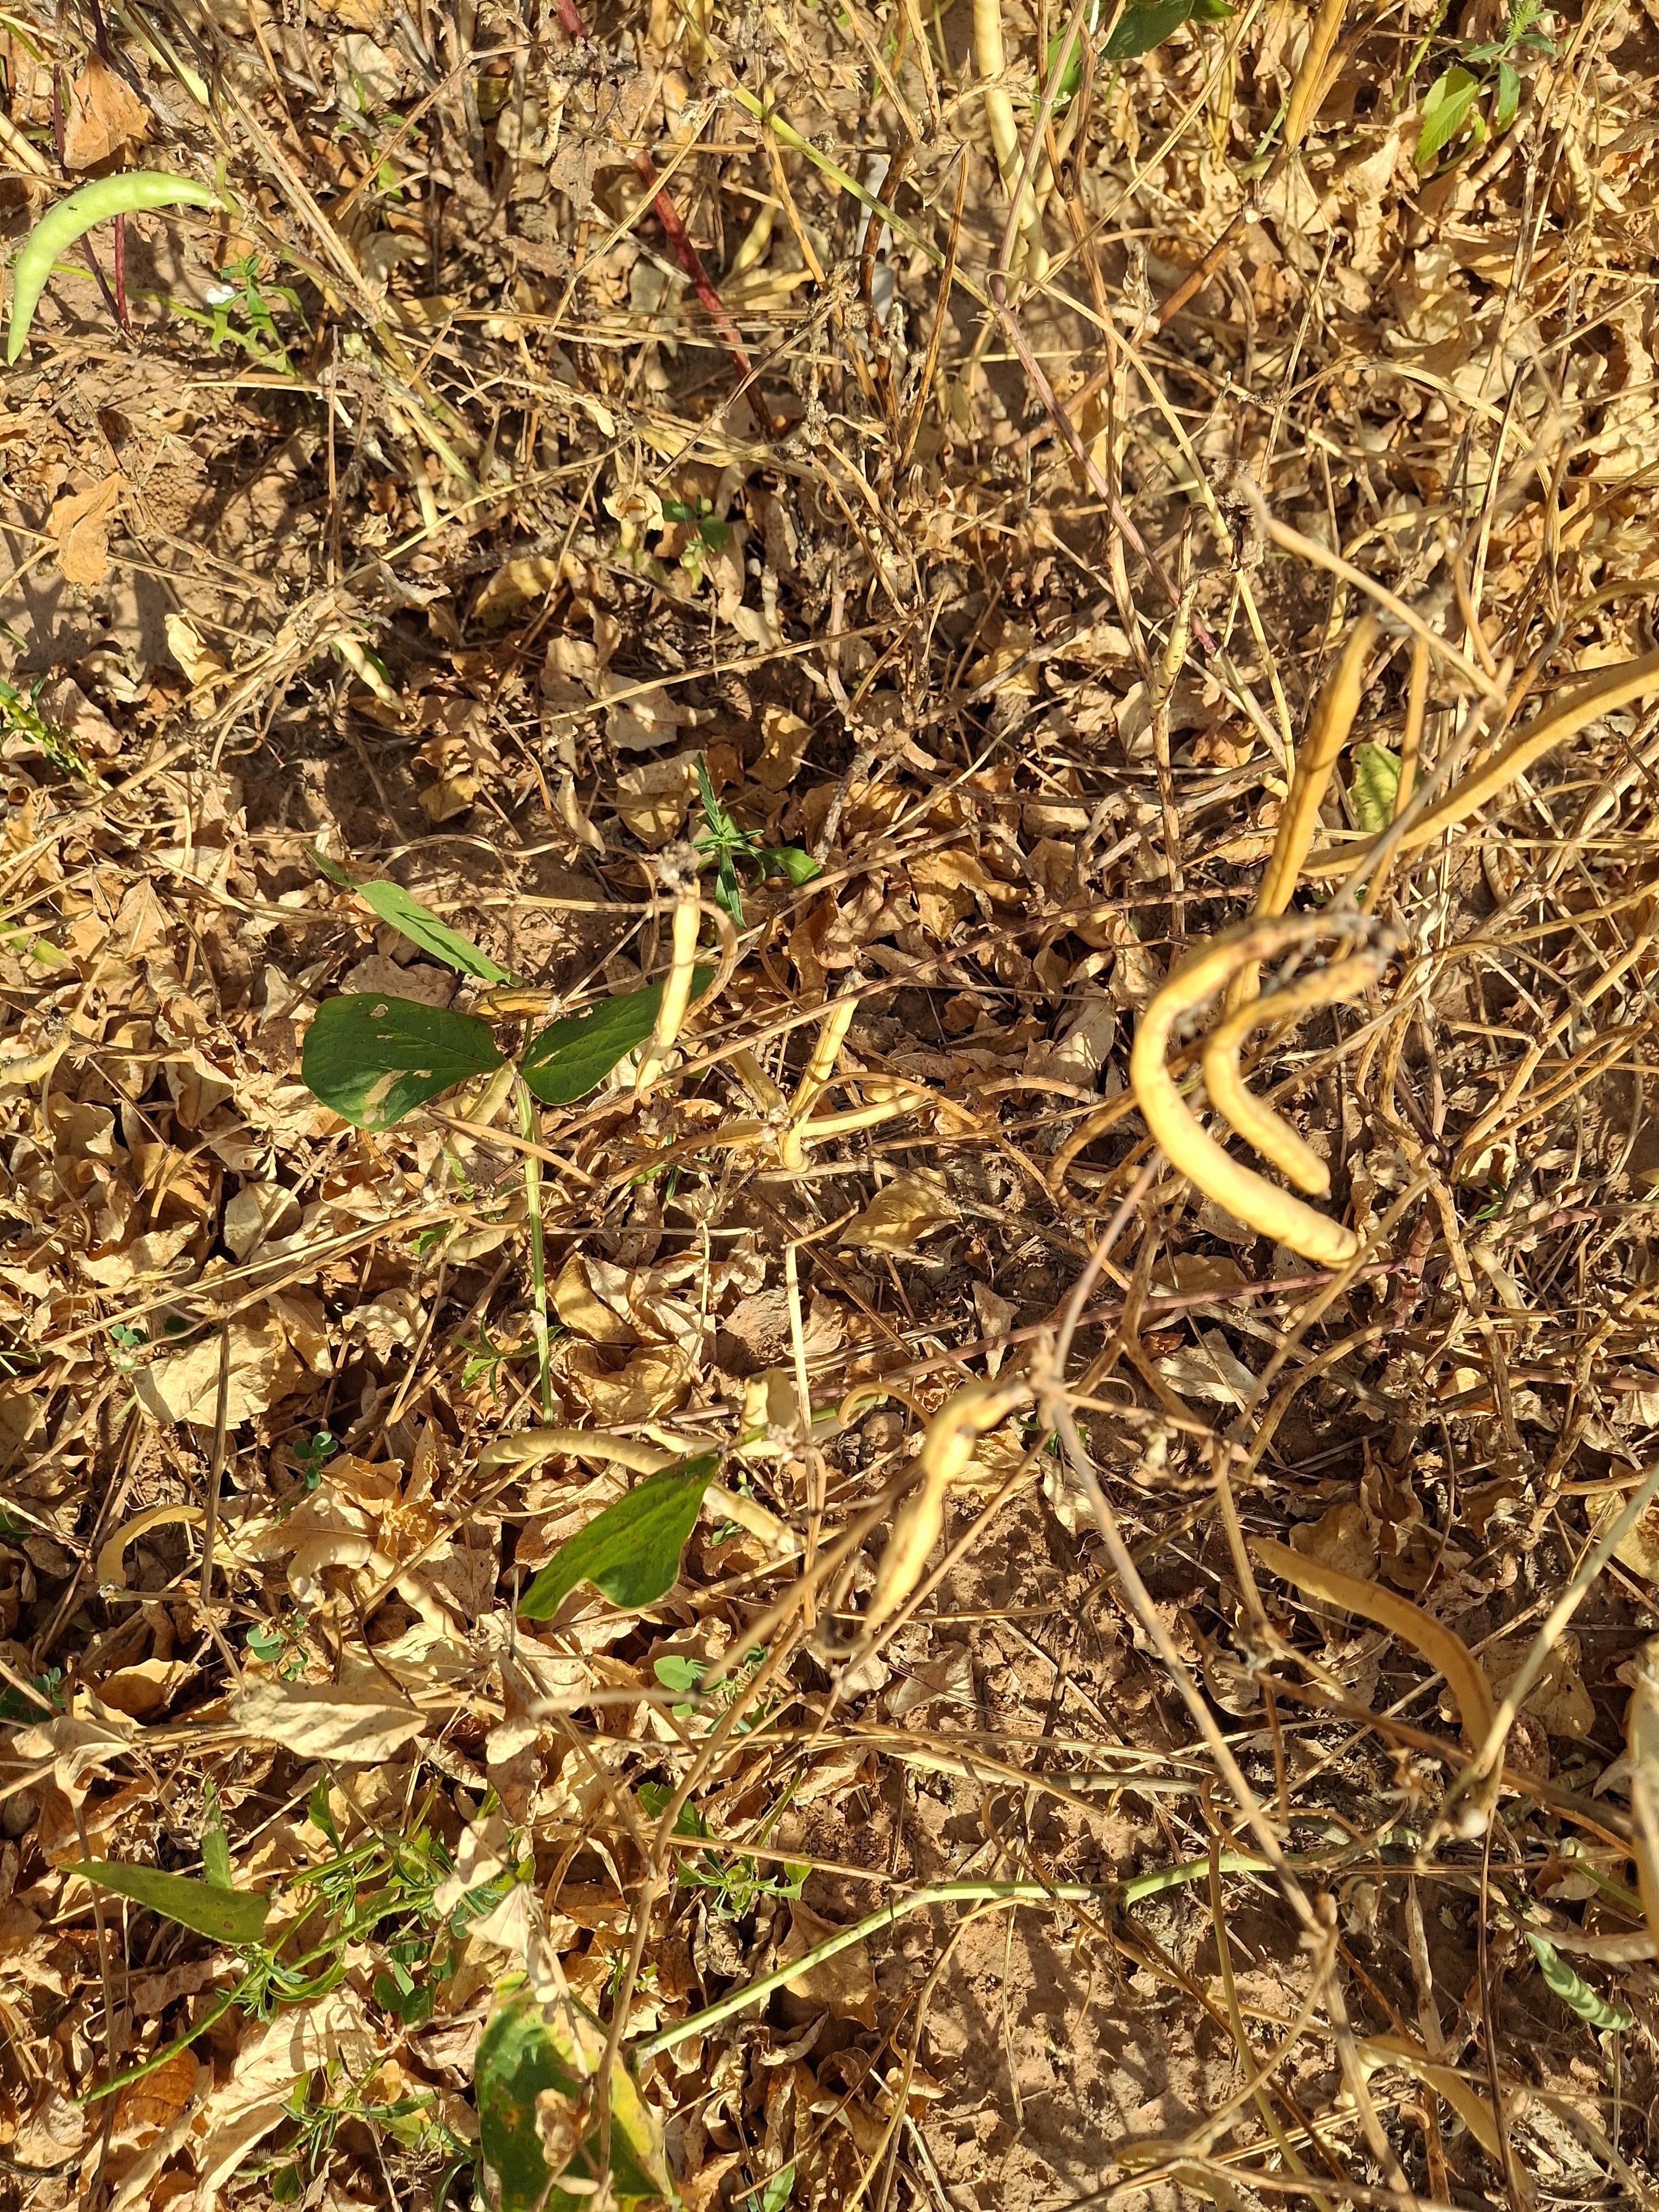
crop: cowpea
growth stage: maturity
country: Nigeria
